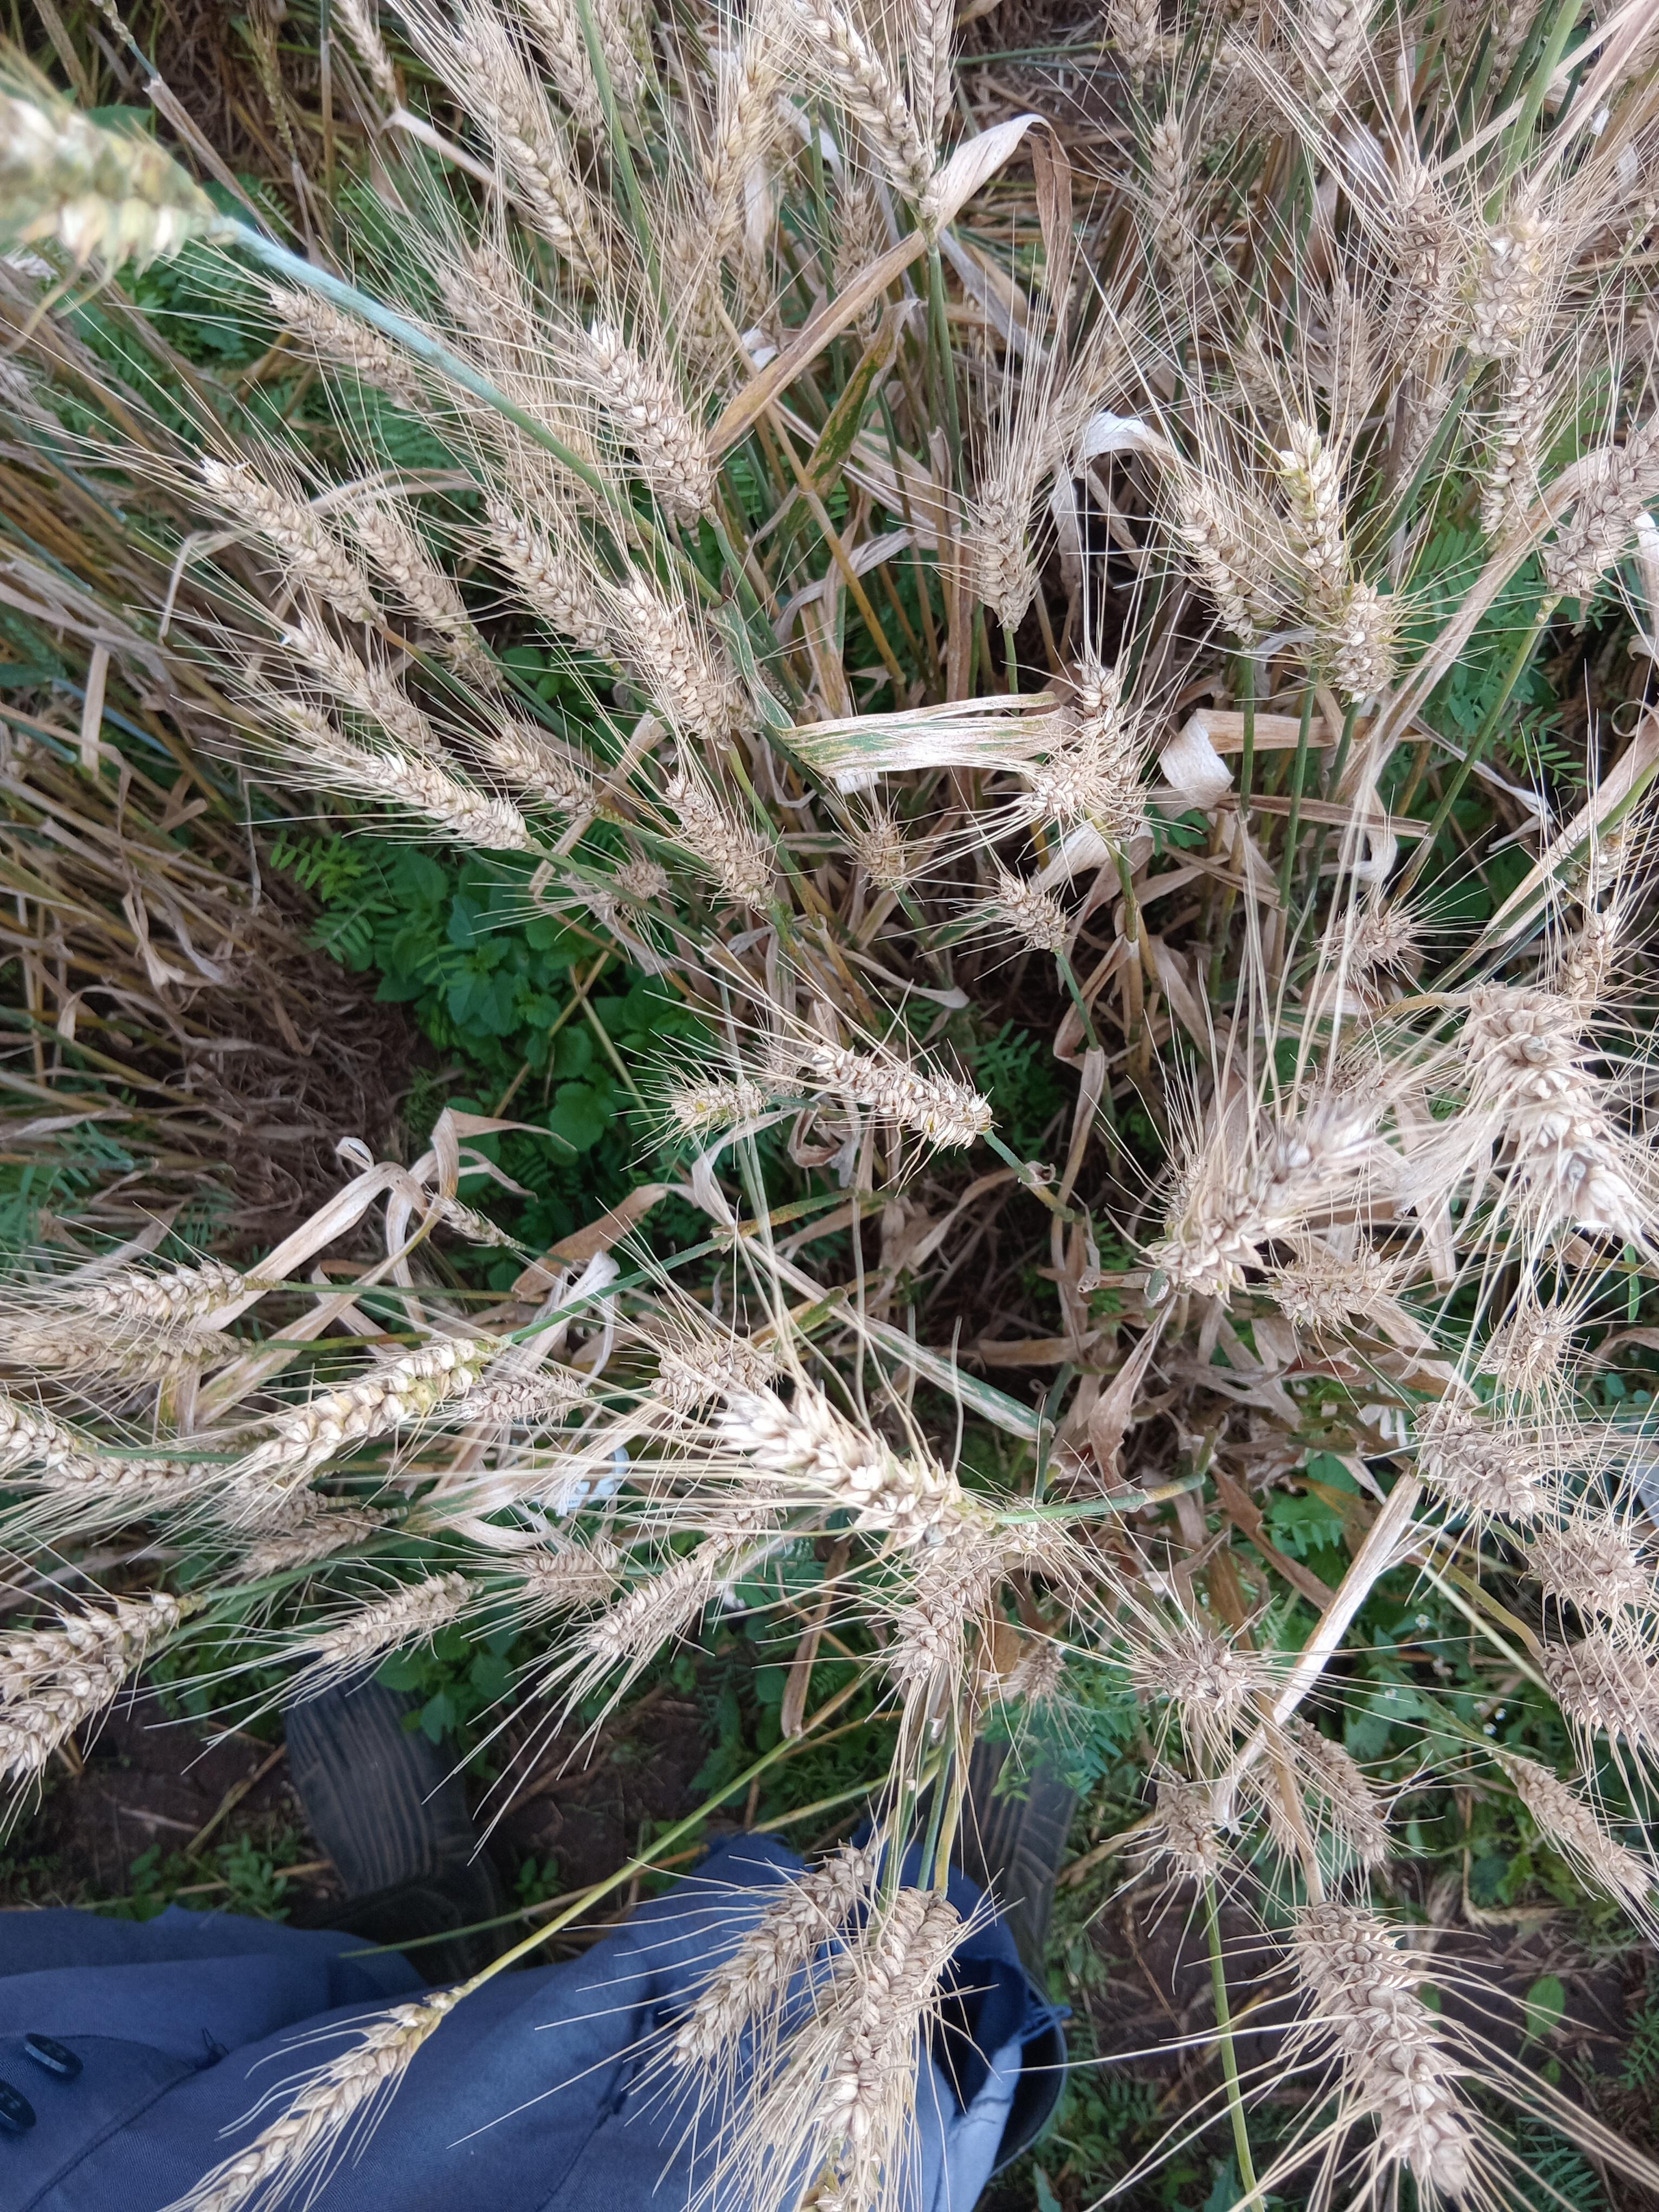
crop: wheat
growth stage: maturity
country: Kenya
